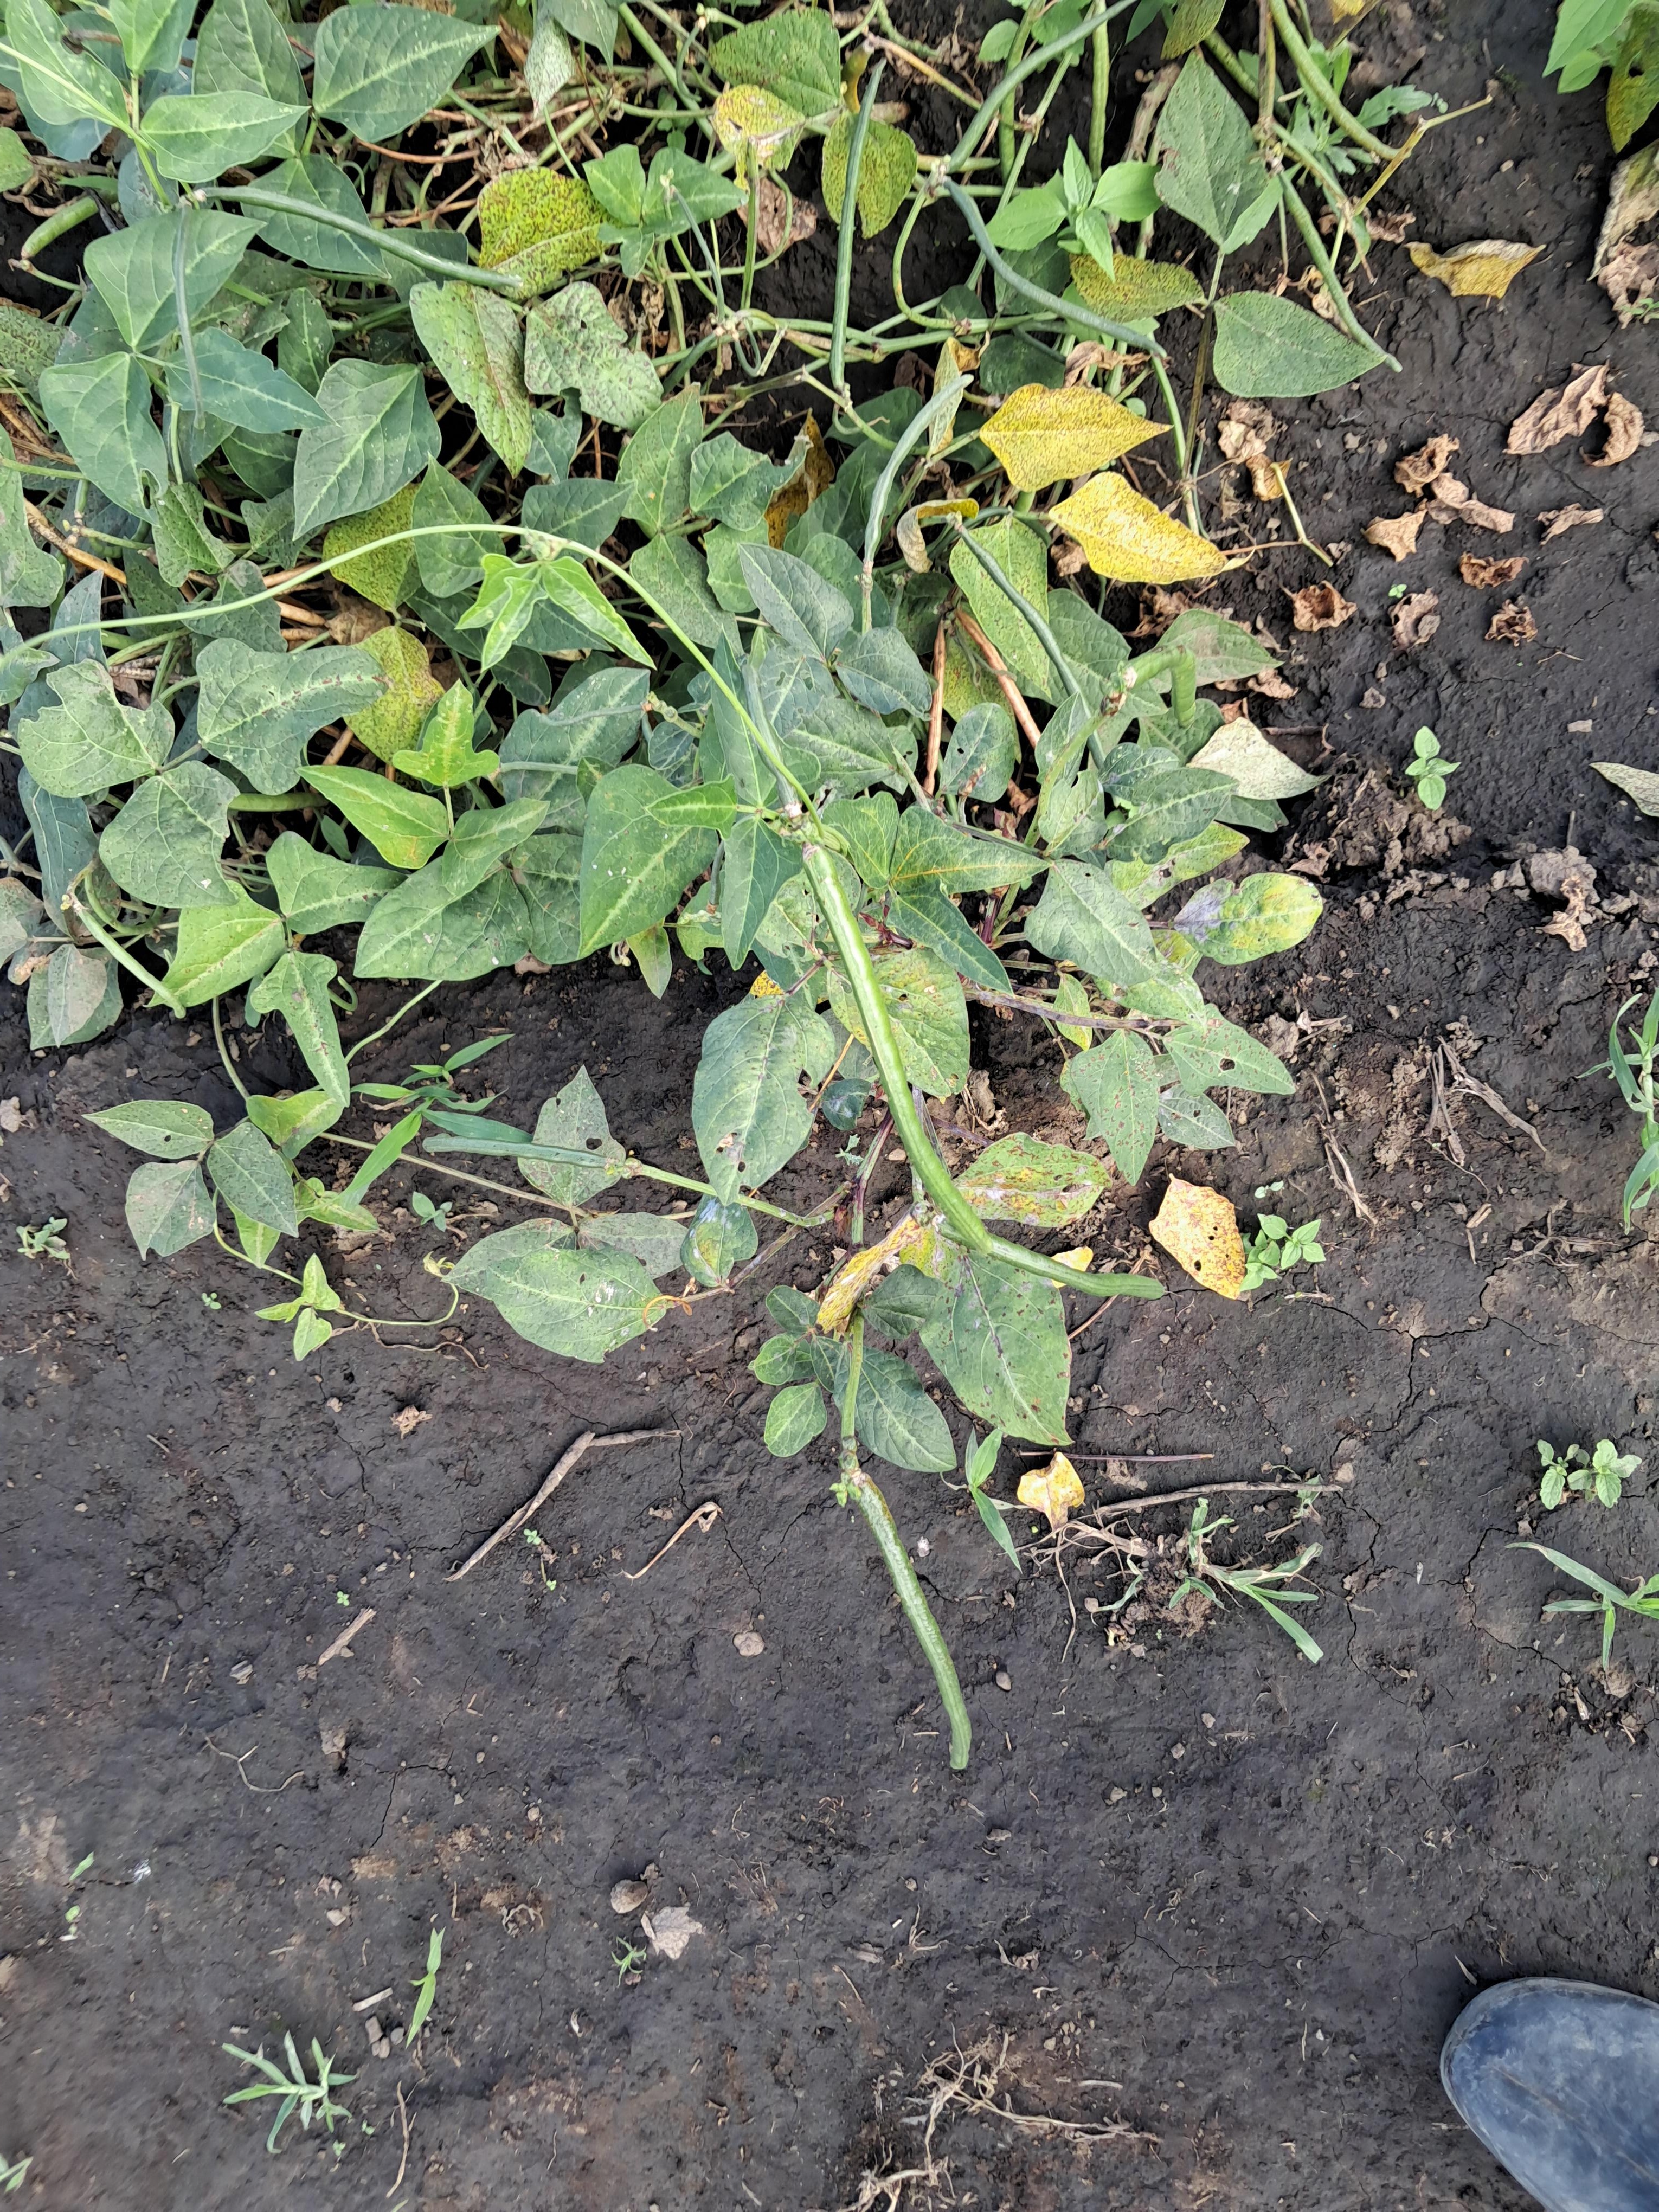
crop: cowpea
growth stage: development pod
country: Tanzania
